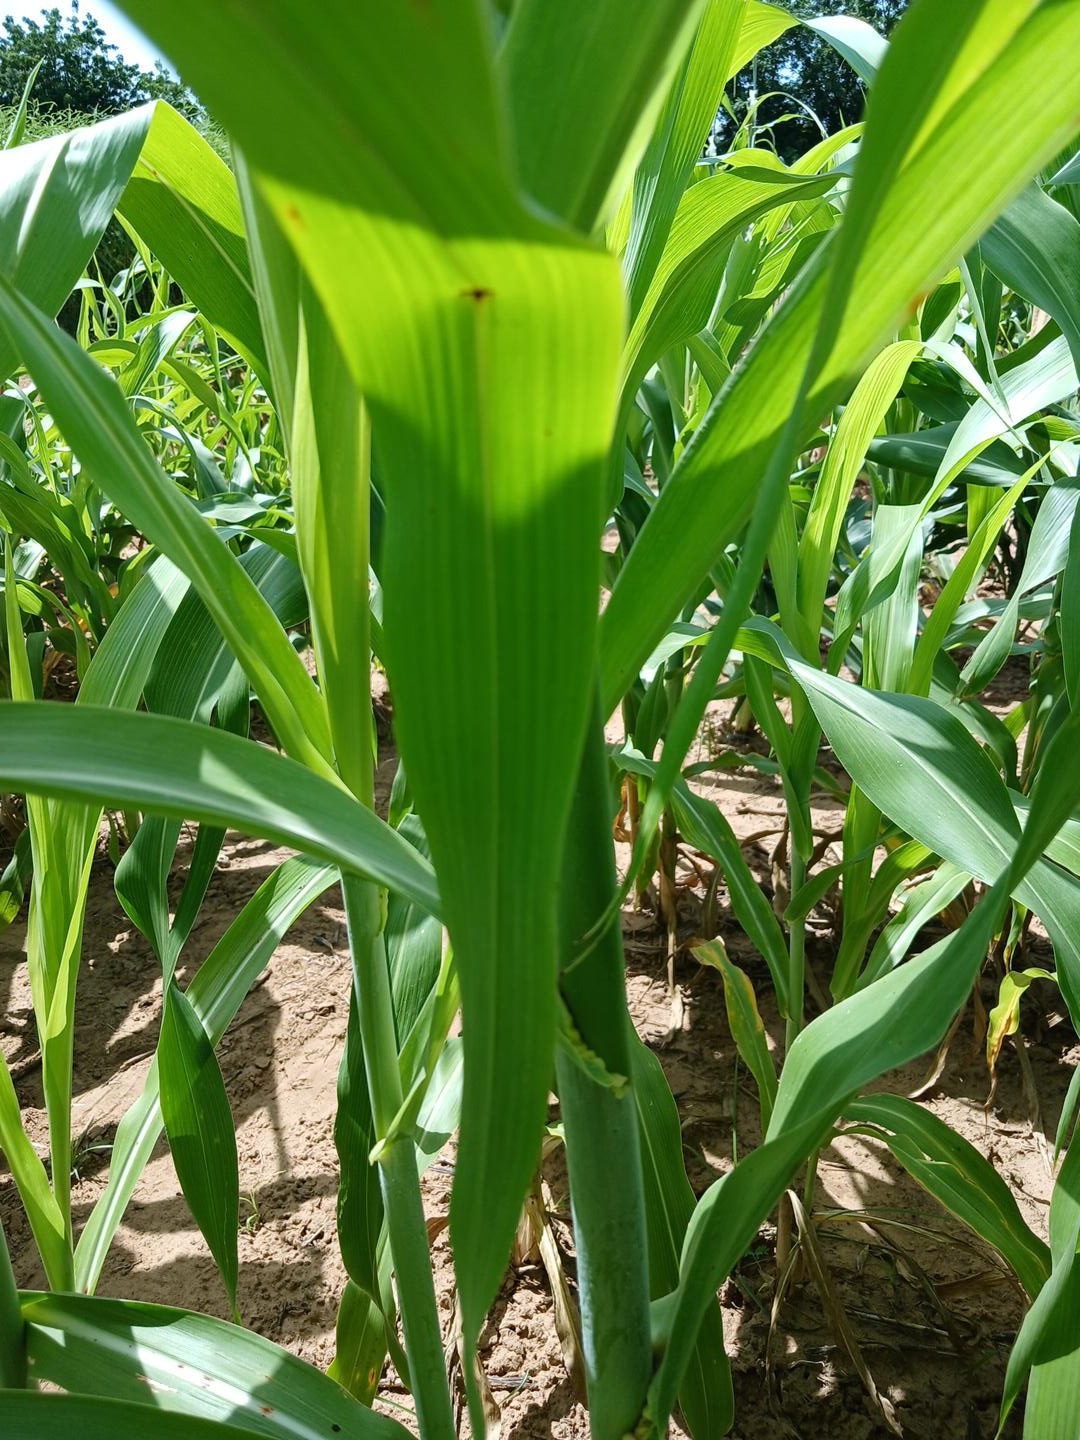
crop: sorghum
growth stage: vegetative
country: Senegal
